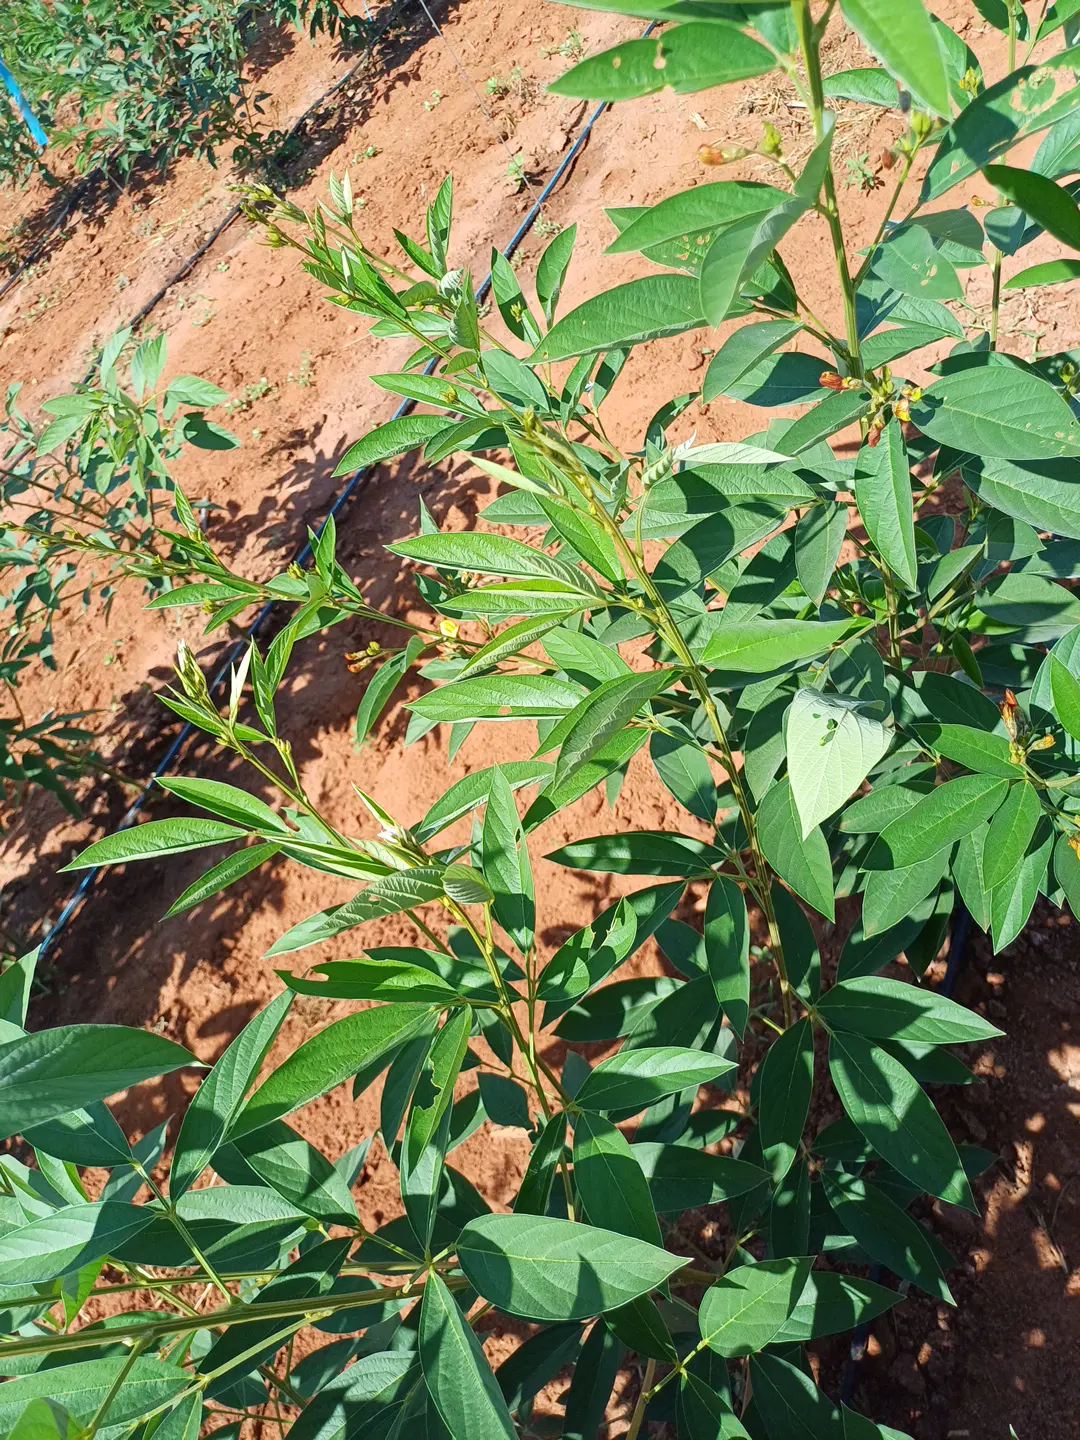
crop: pigeonpea
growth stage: flowering
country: Kenya
